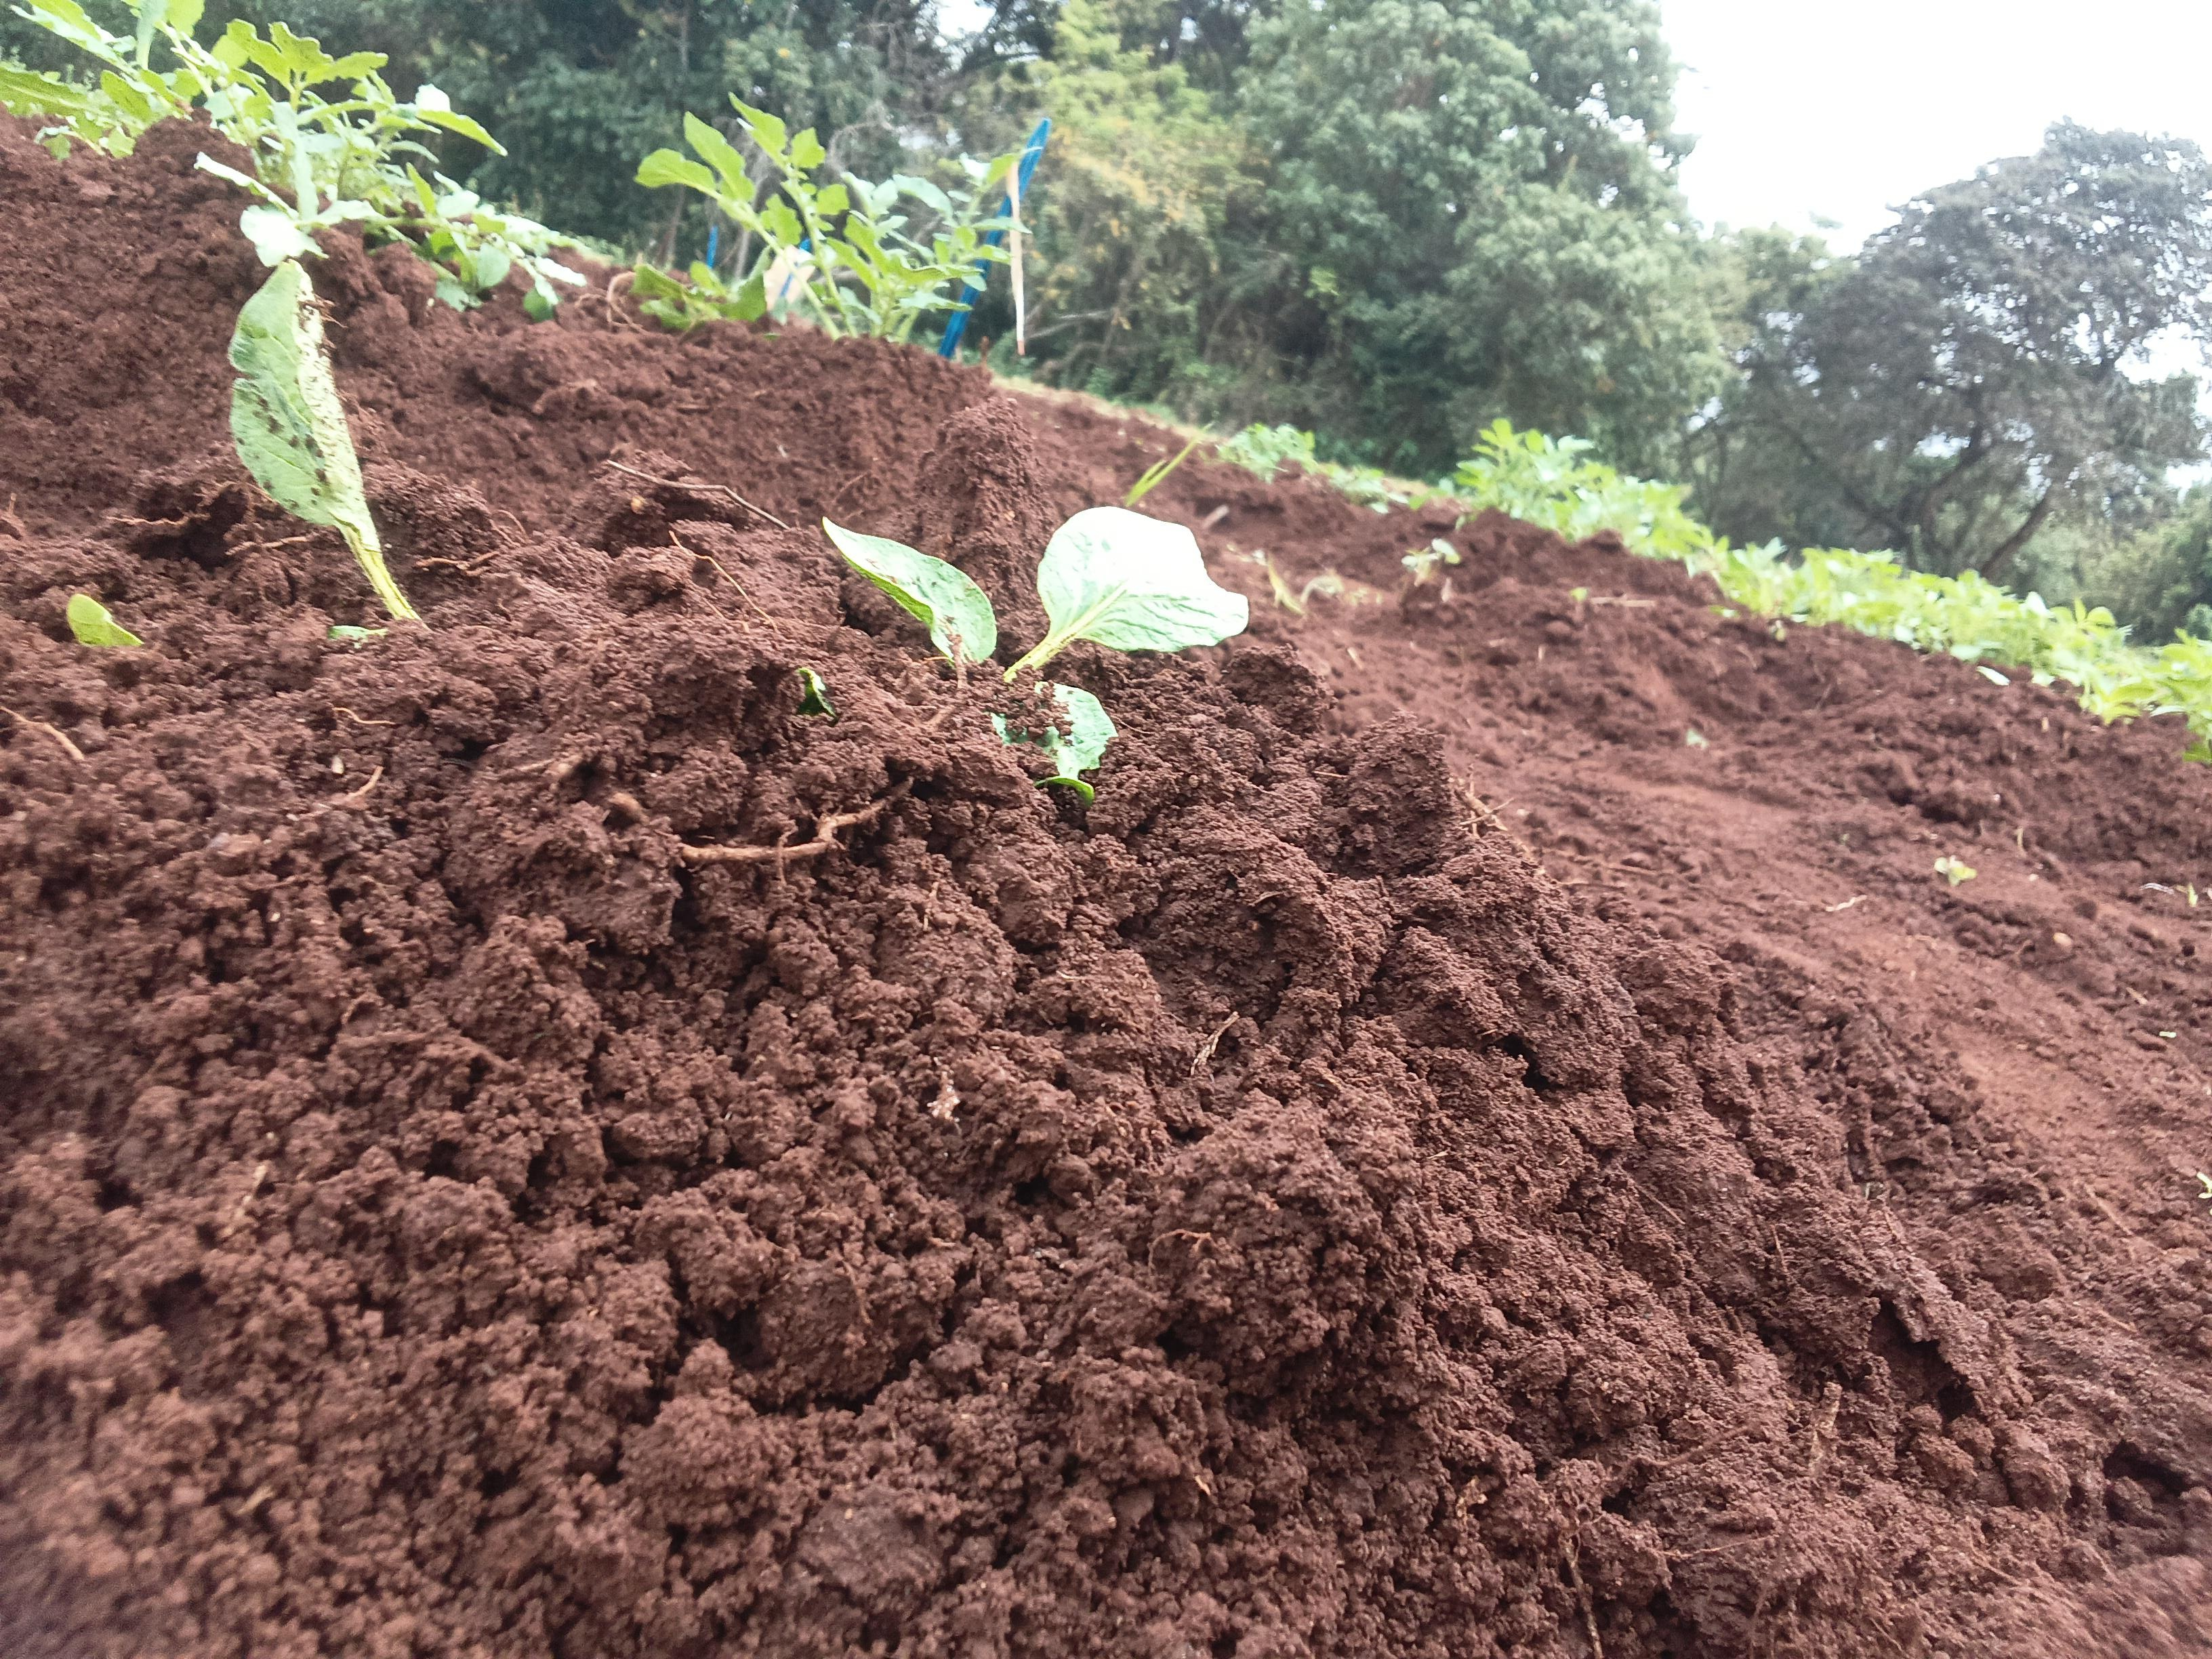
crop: potato
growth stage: sprouting emergence
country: Kenya
